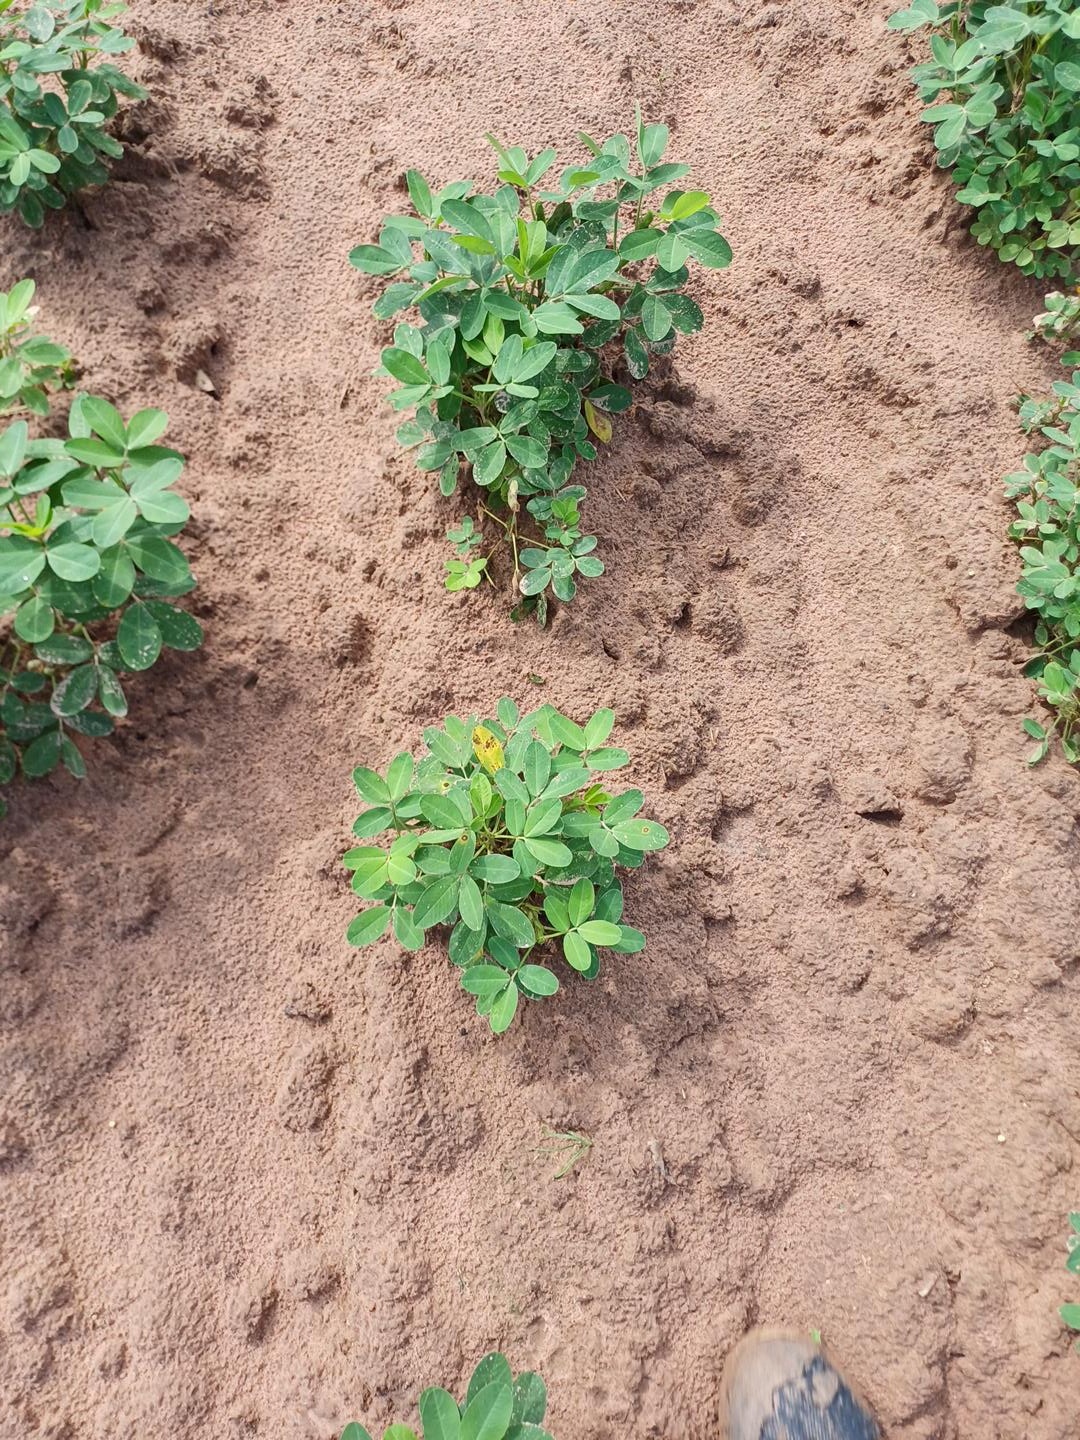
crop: groundnut
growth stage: flowering
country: Senegal
